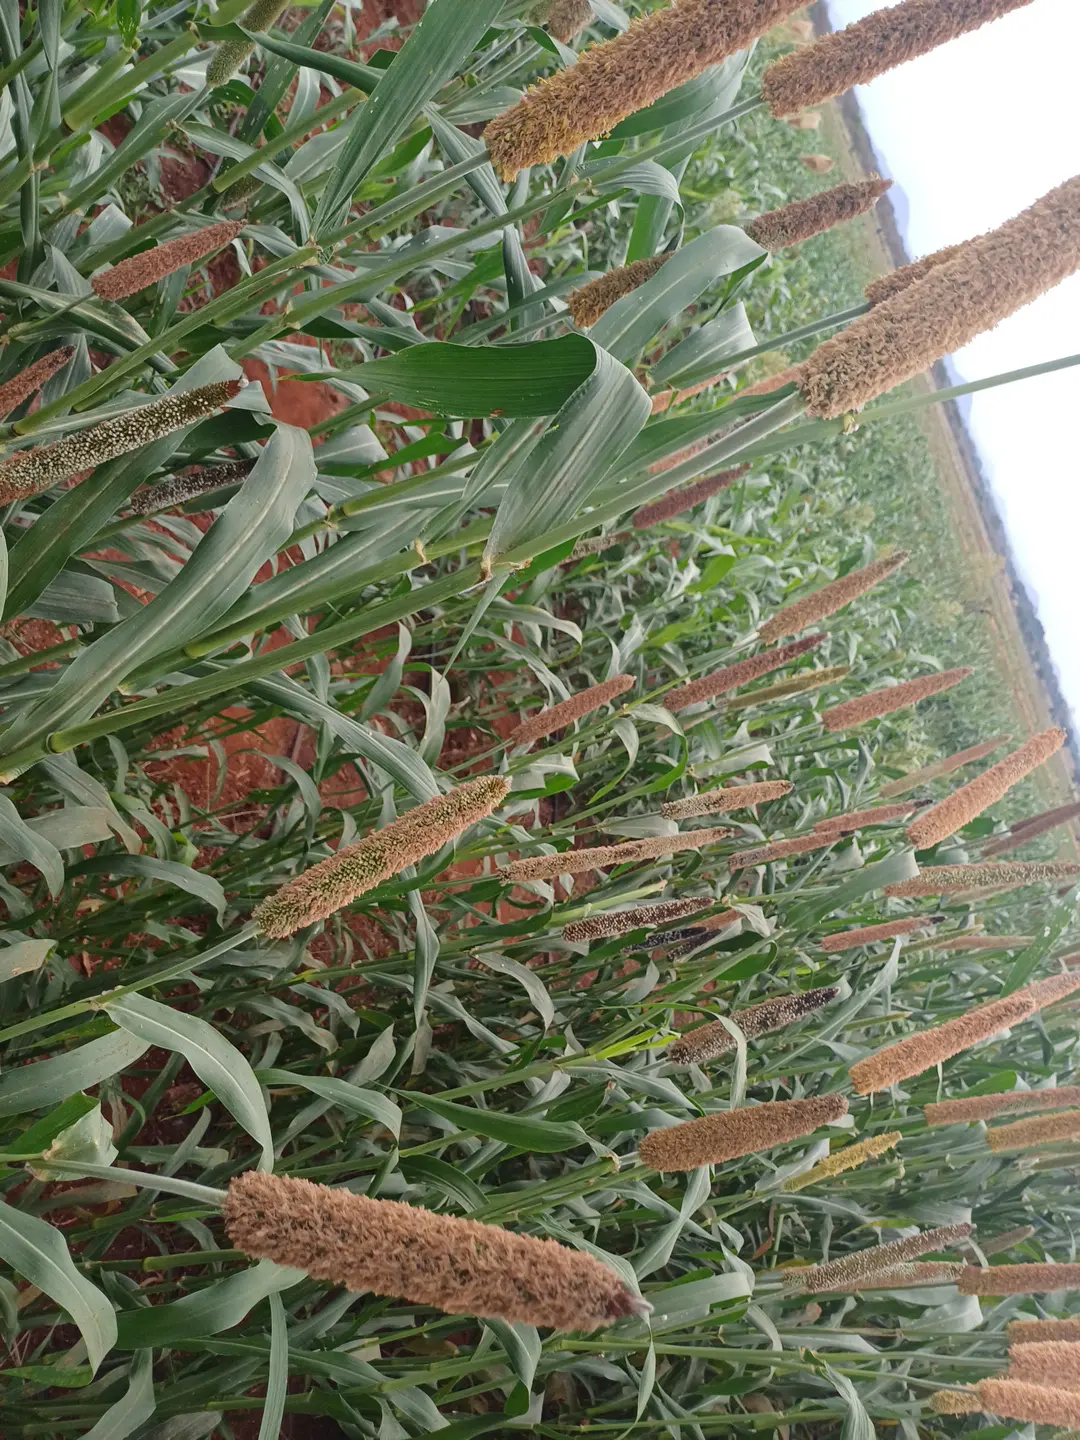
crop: pearl millet
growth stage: filling grain
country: Kenya
